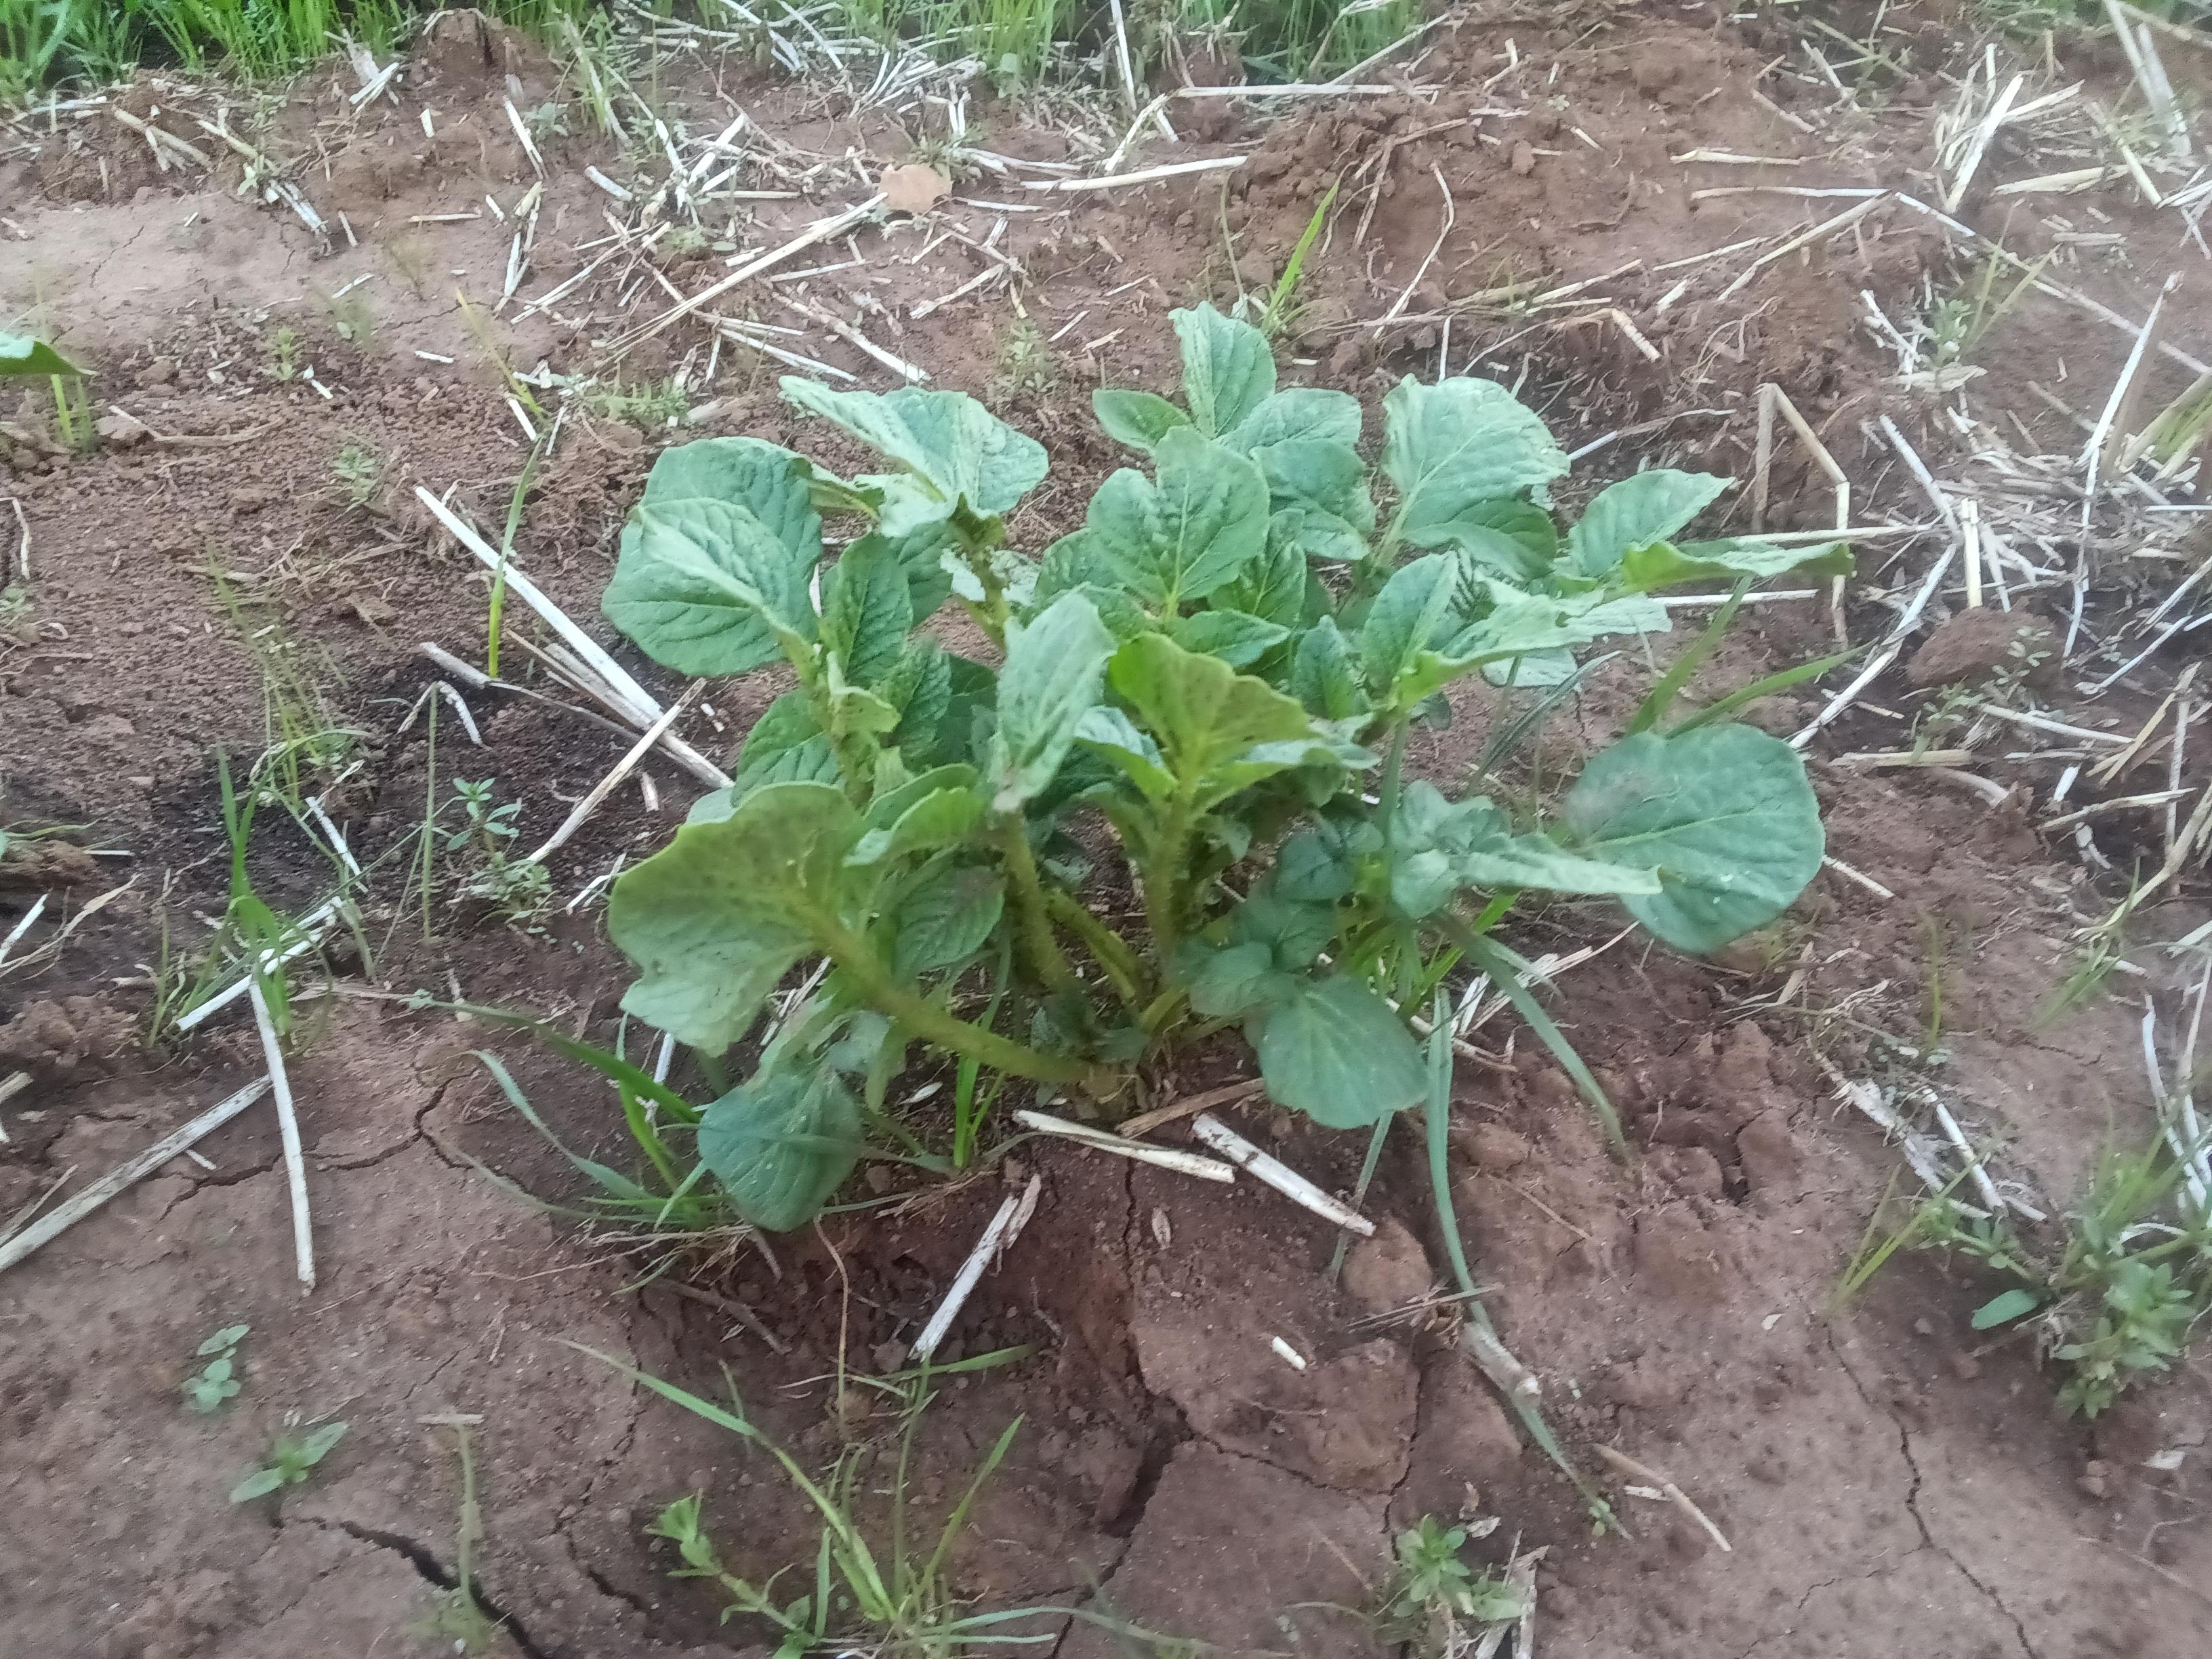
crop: potato
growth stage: emergence
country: Kenya
